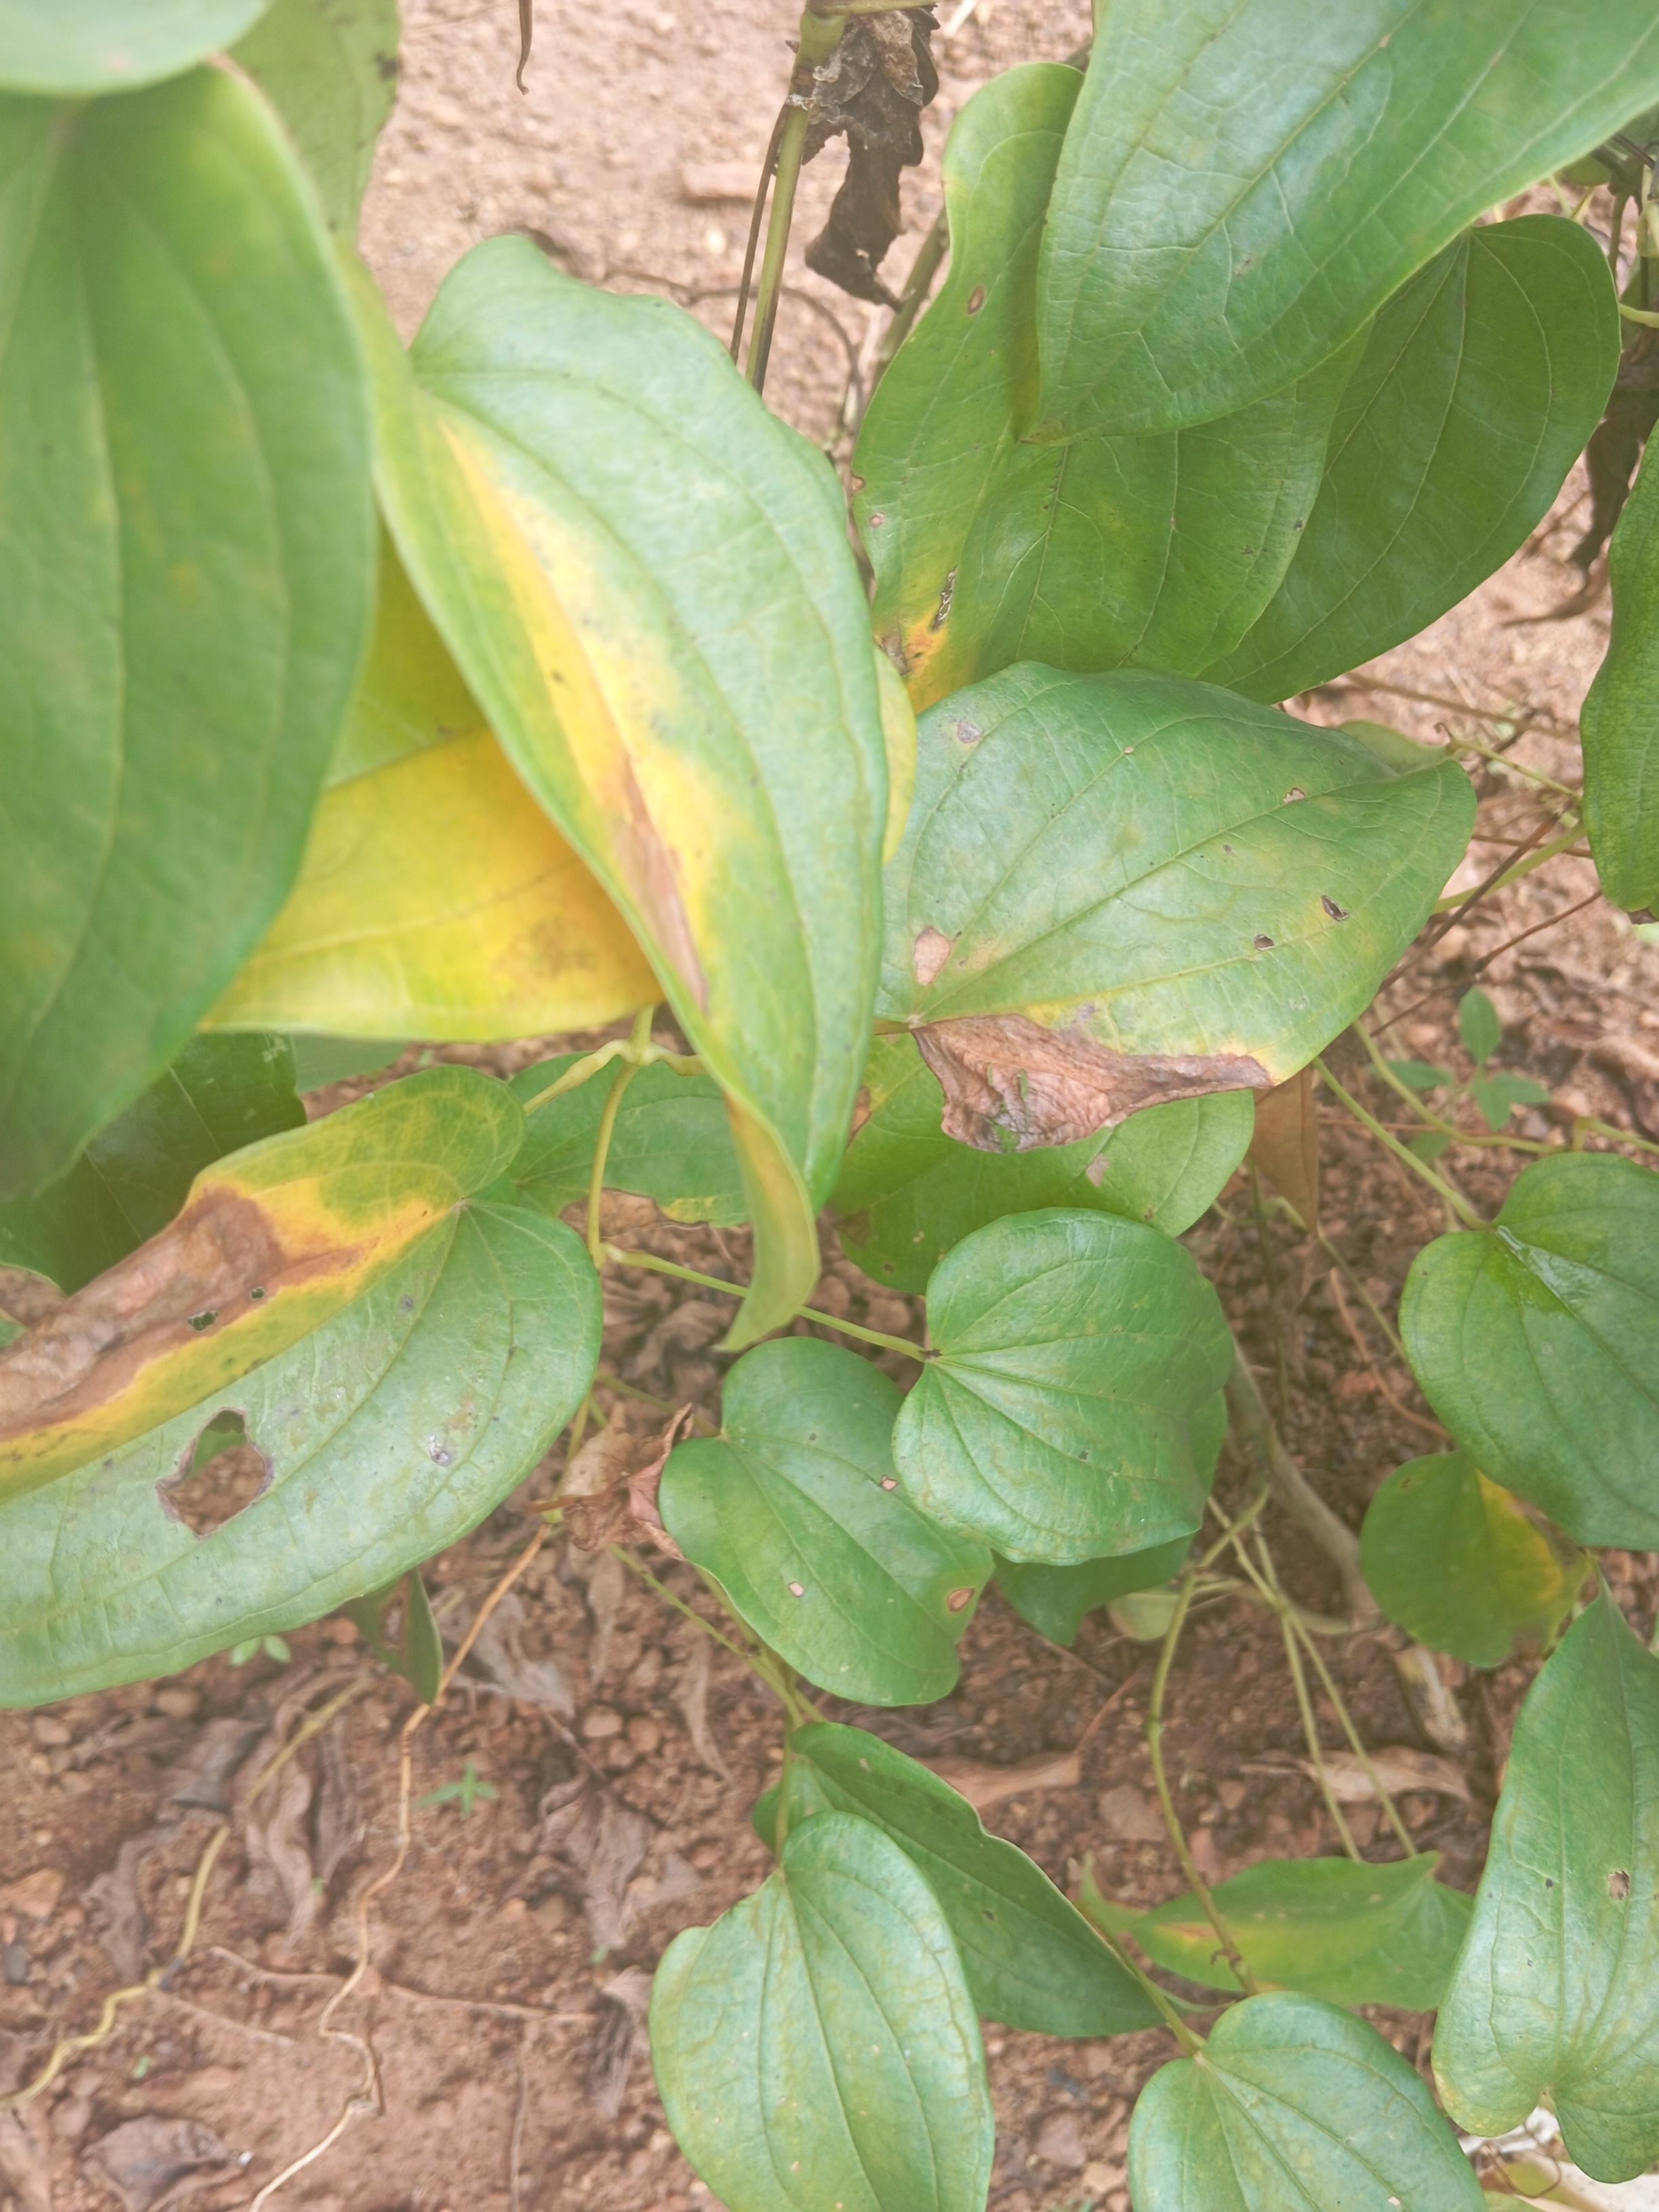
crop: yam
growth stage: maturity
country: Nigeria
